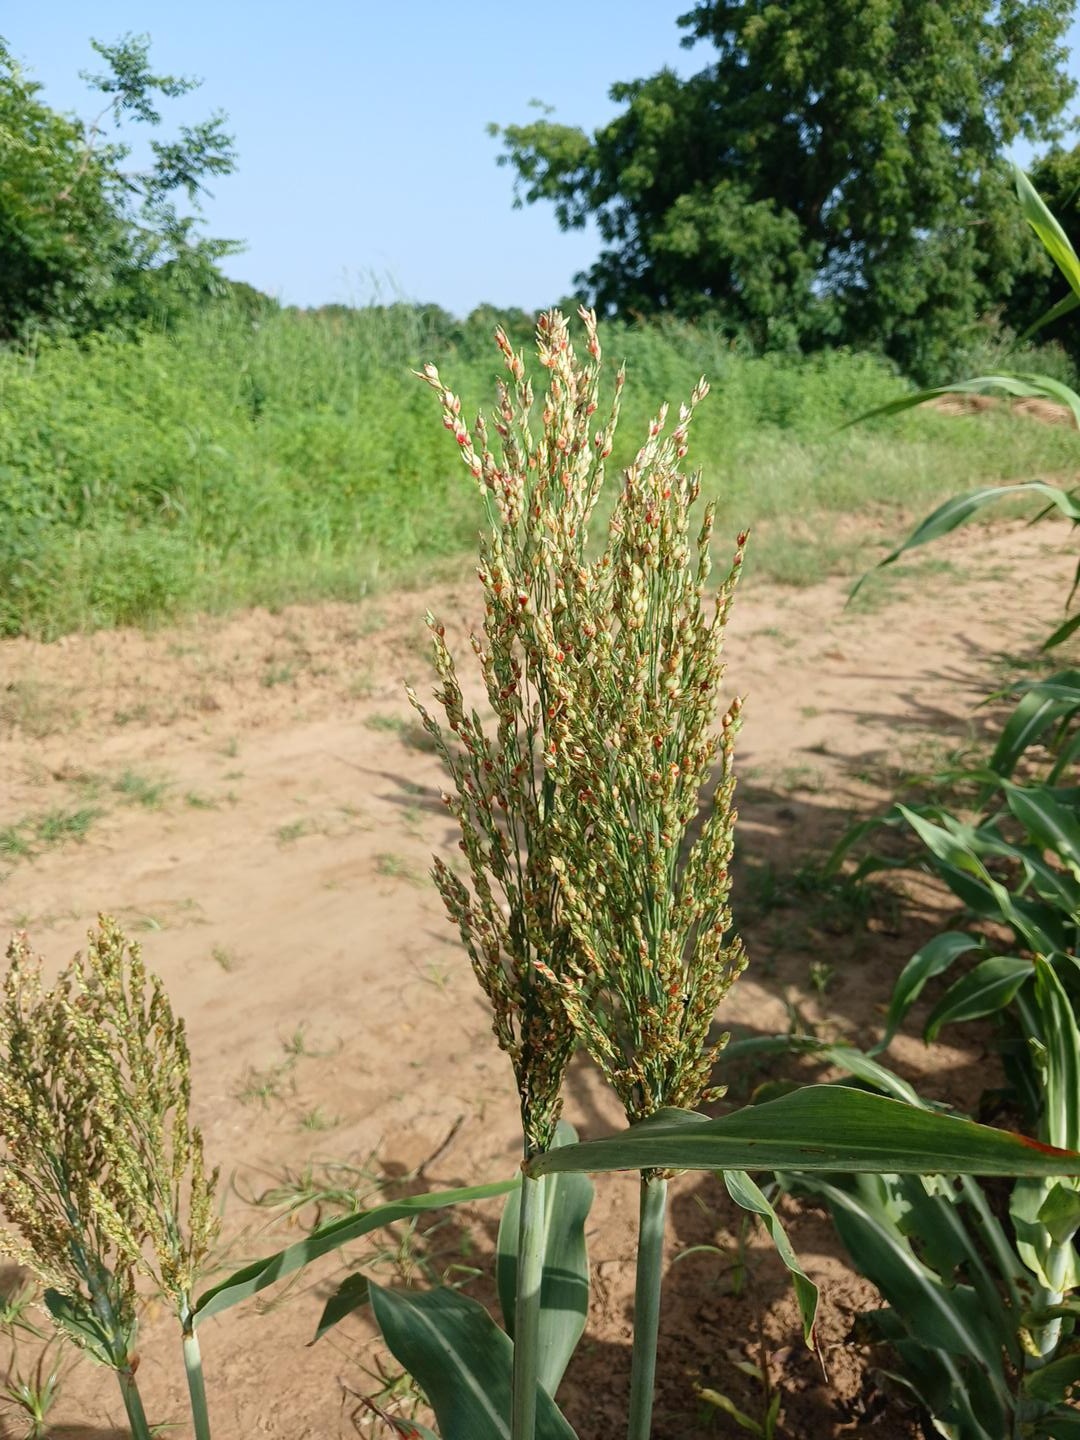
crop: sorghum
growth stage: filling grain
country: Senegal
